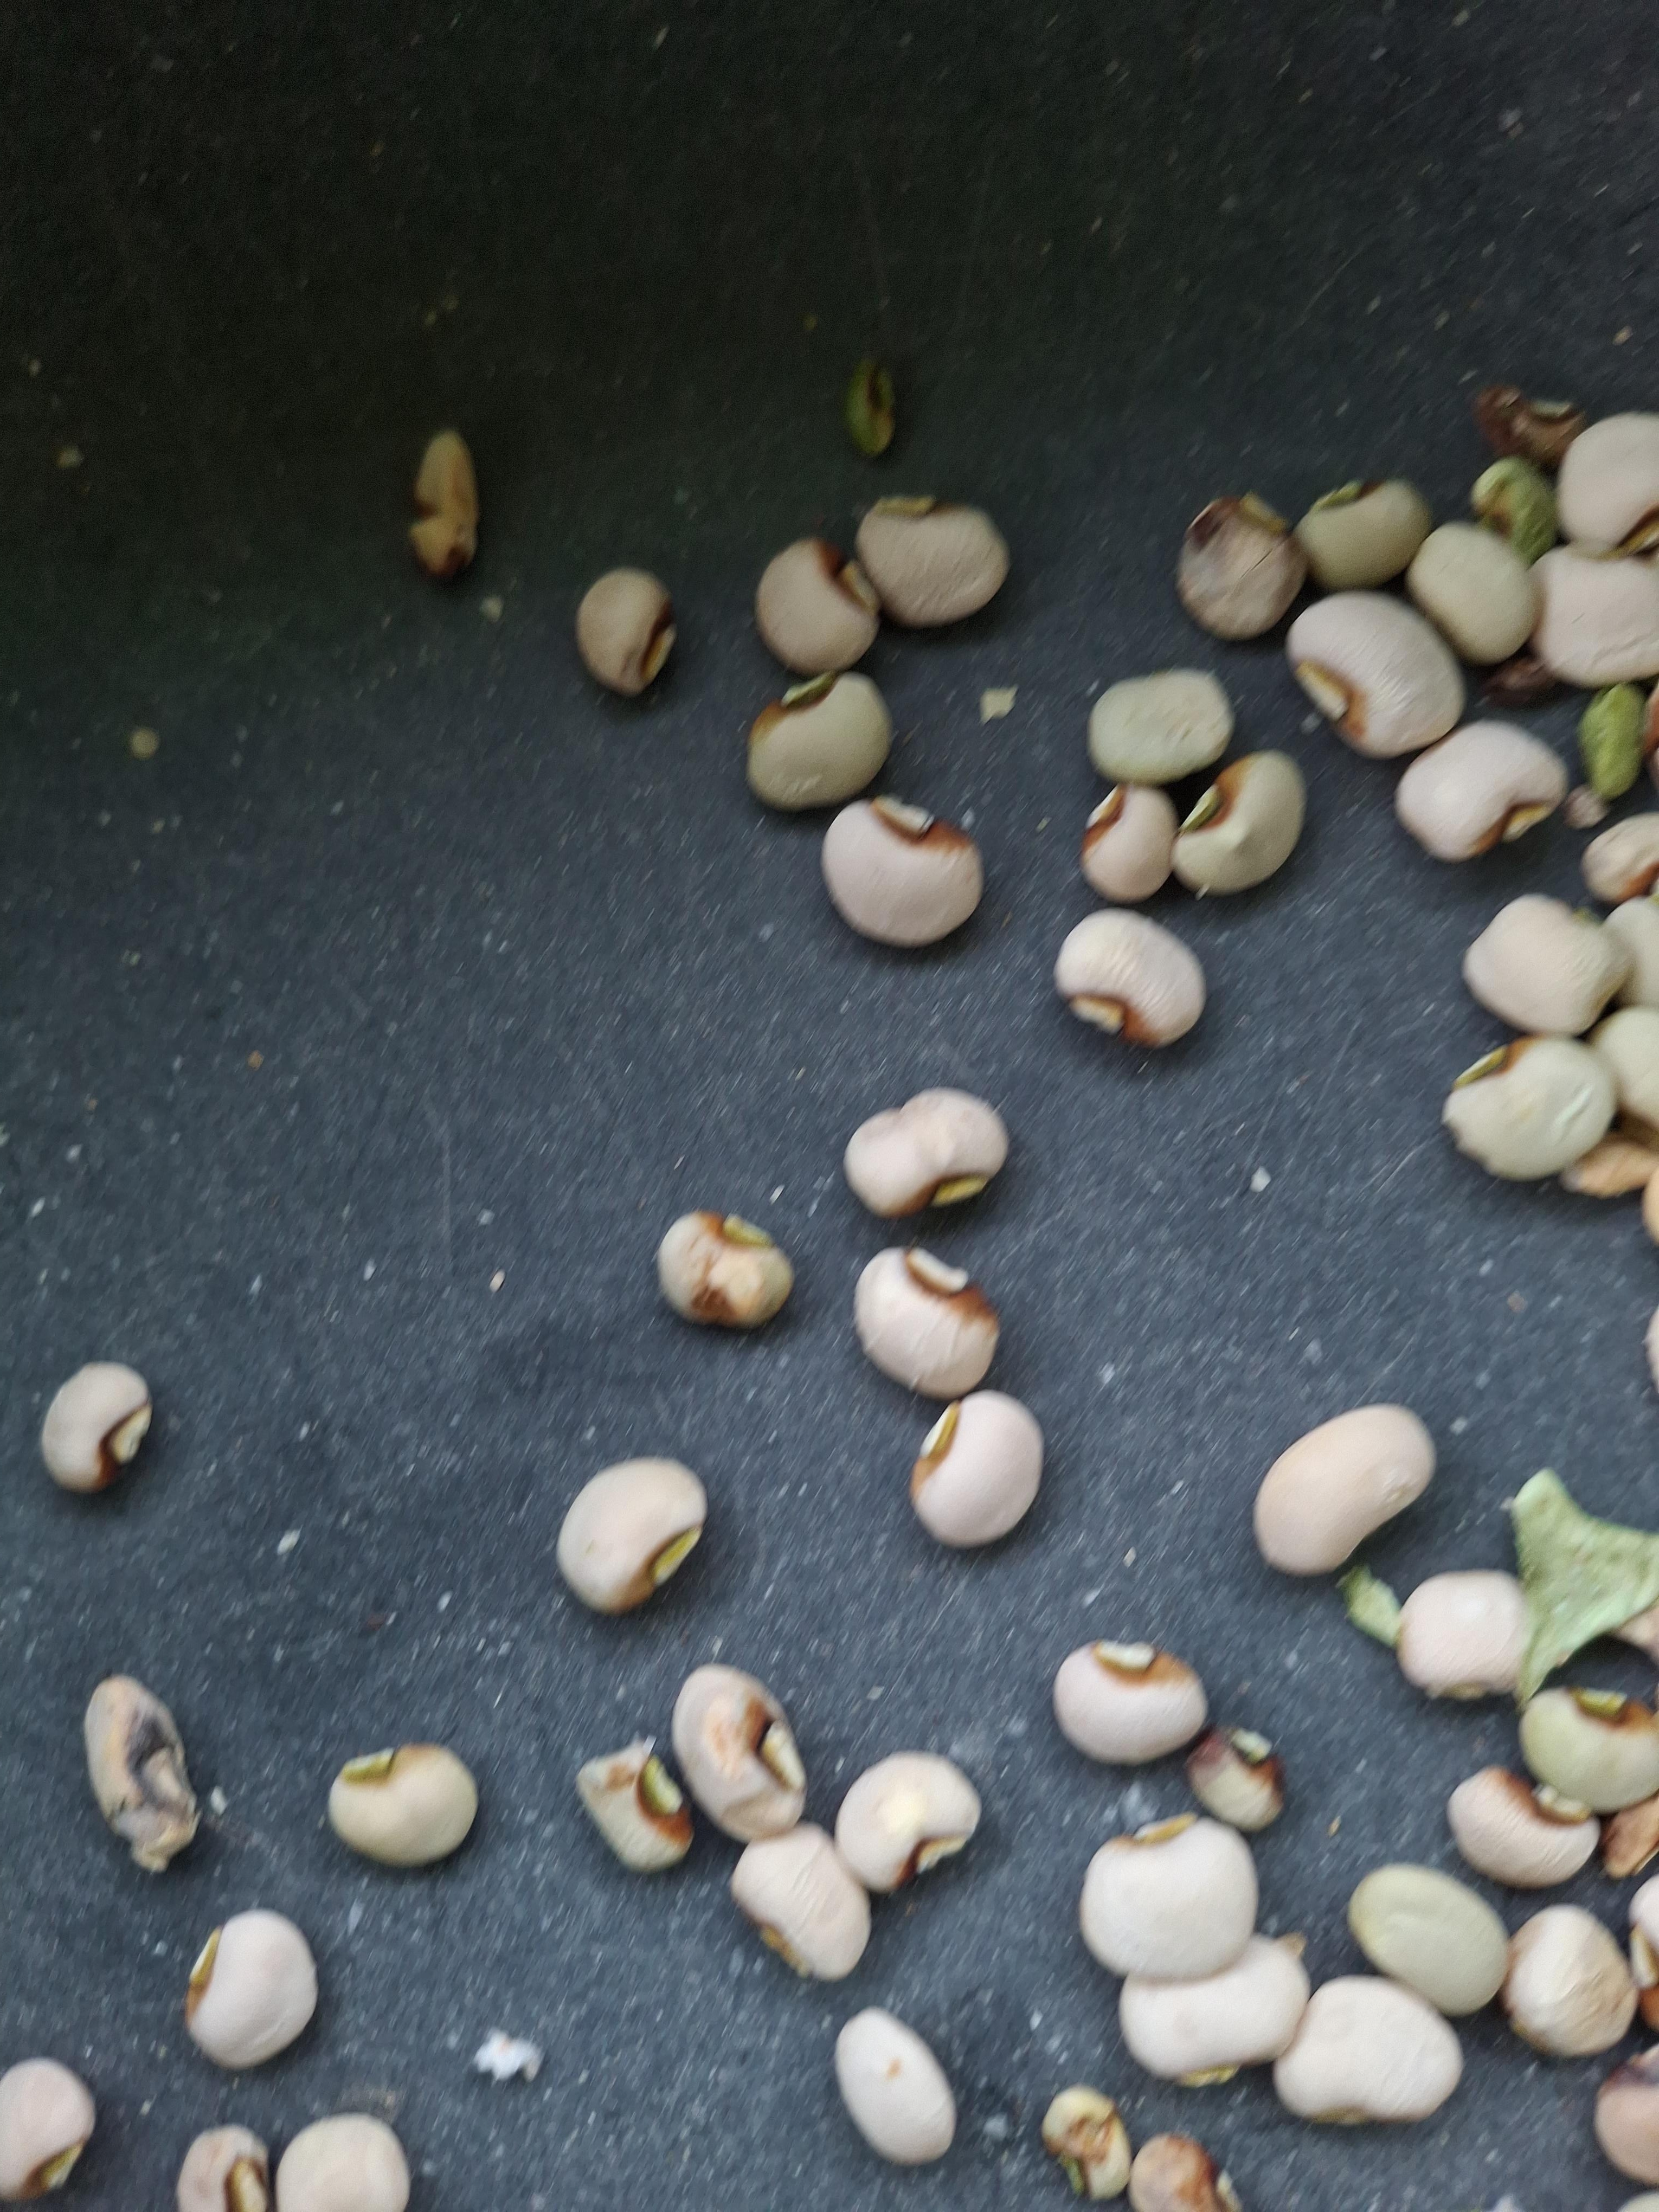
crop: cowpea
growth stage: harvest
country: Nigeria
